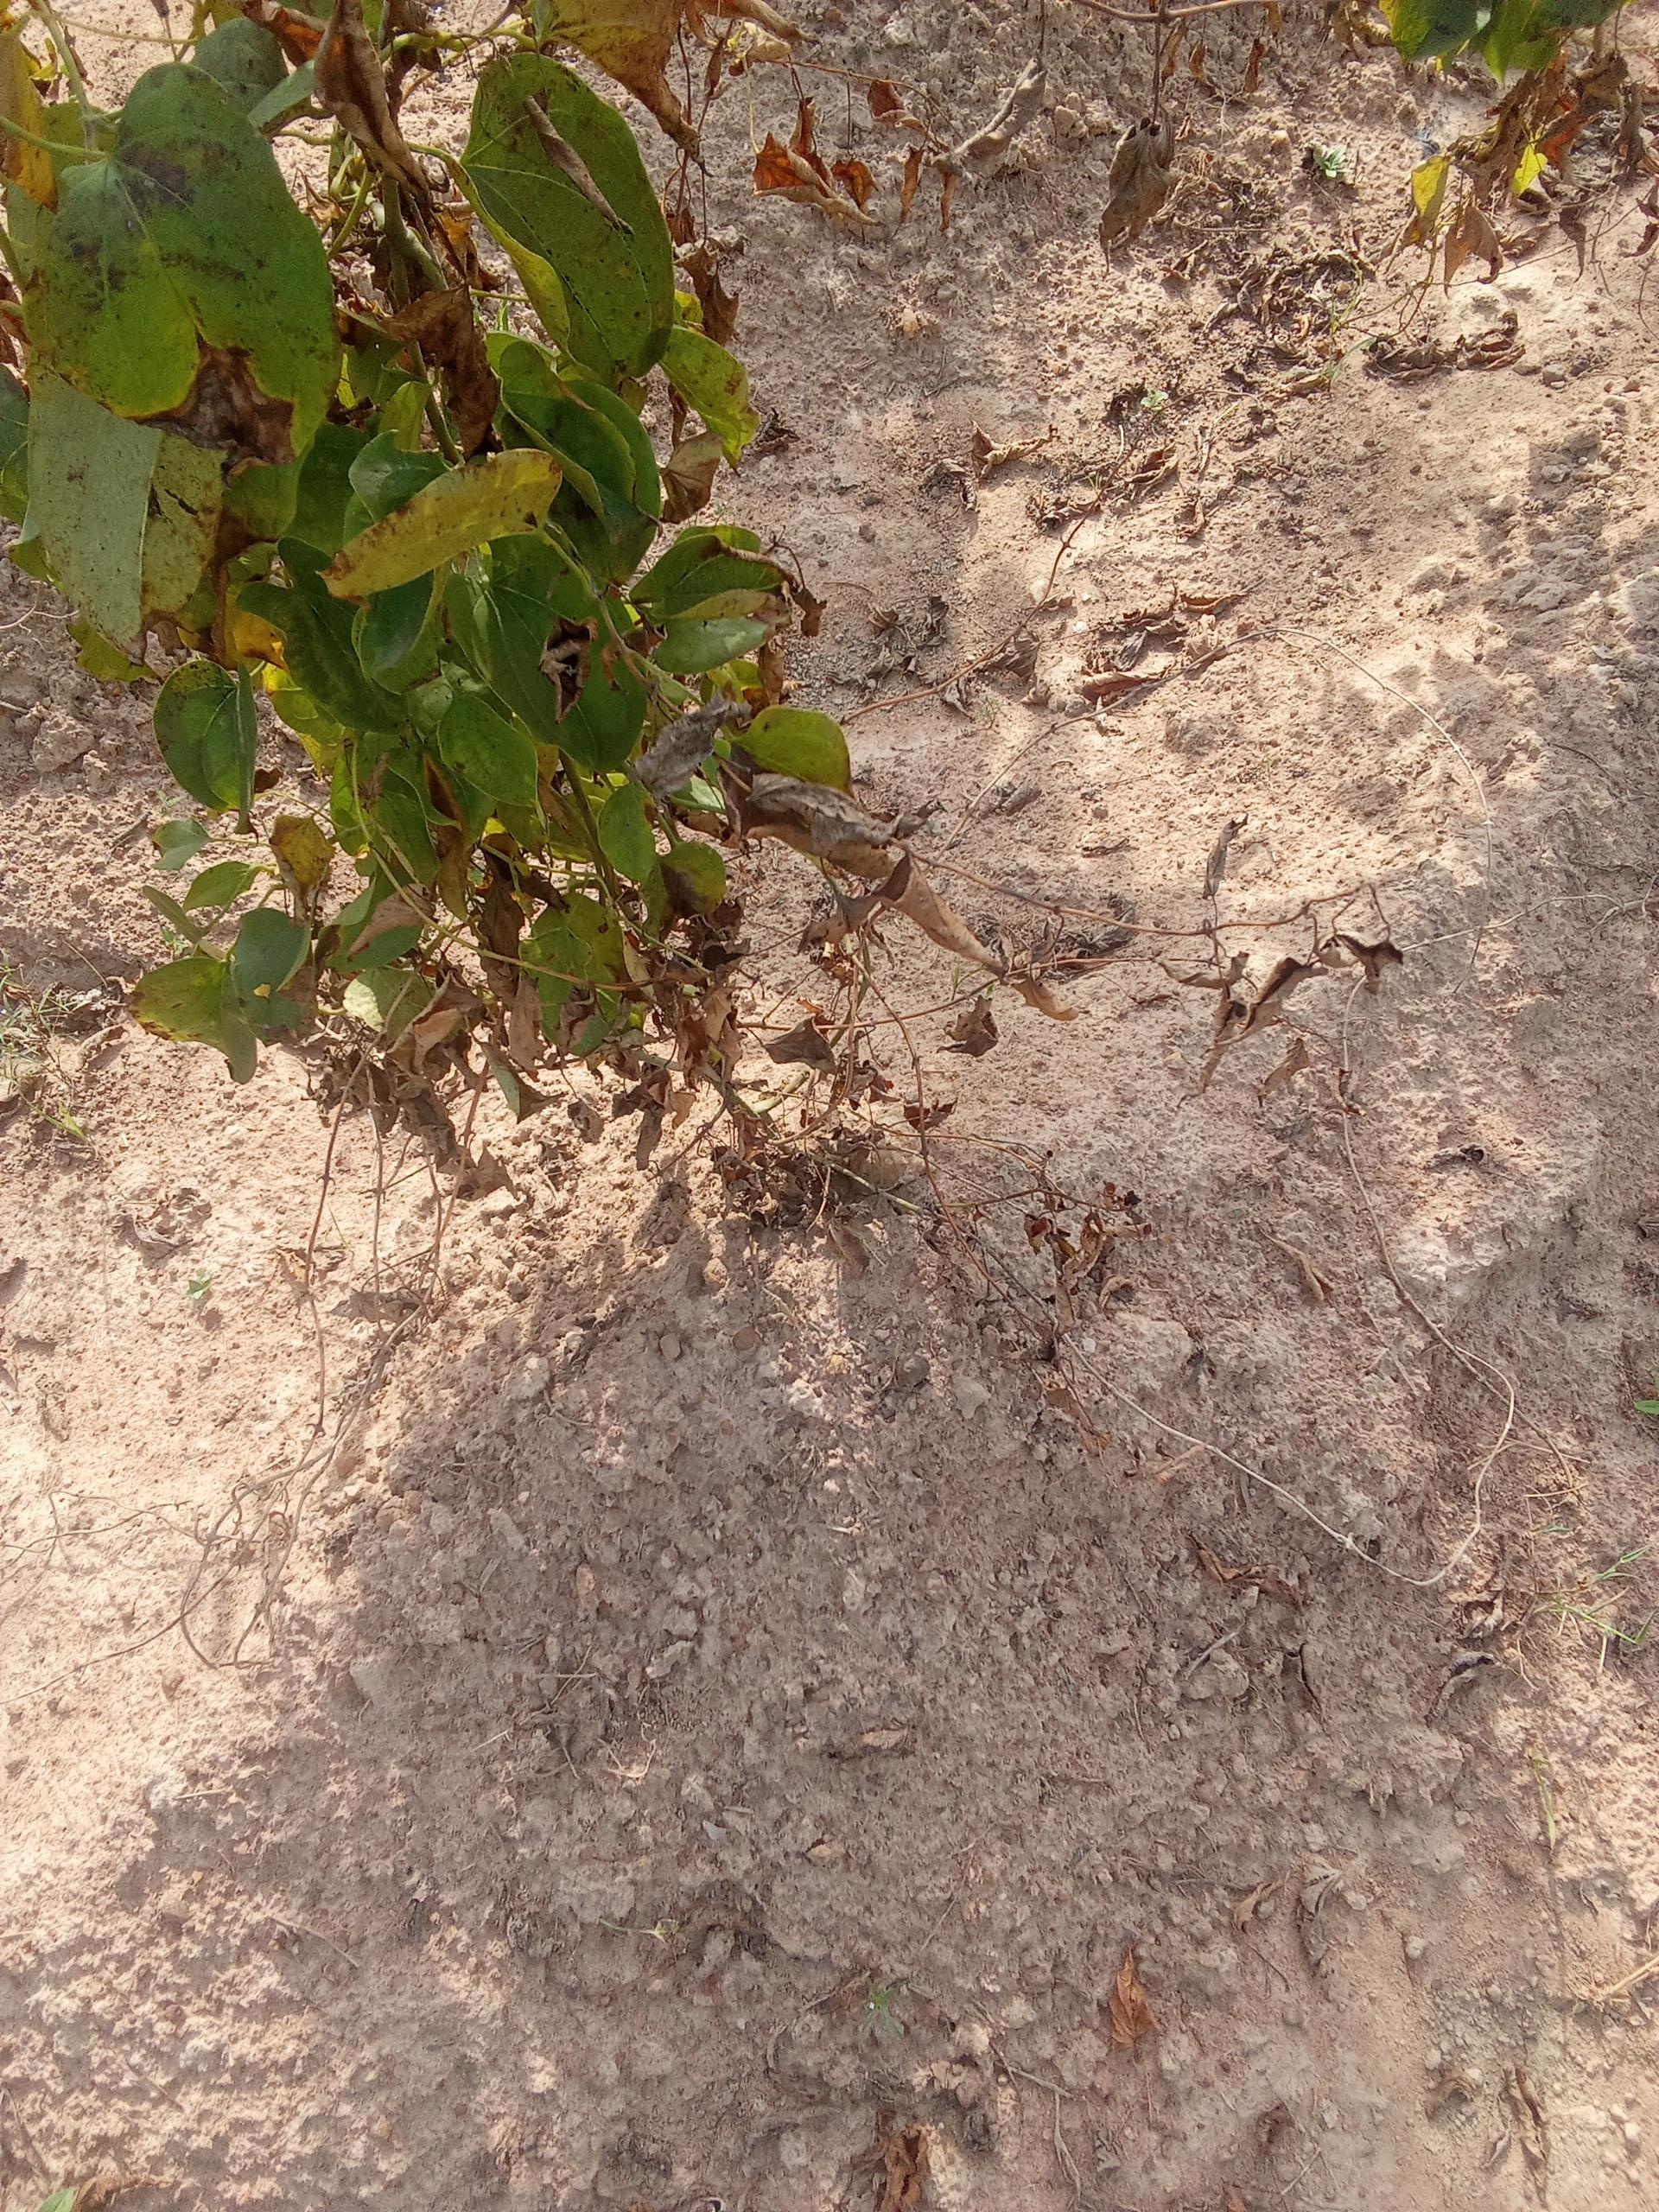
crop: yam
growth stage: maturity
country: Nigeria
